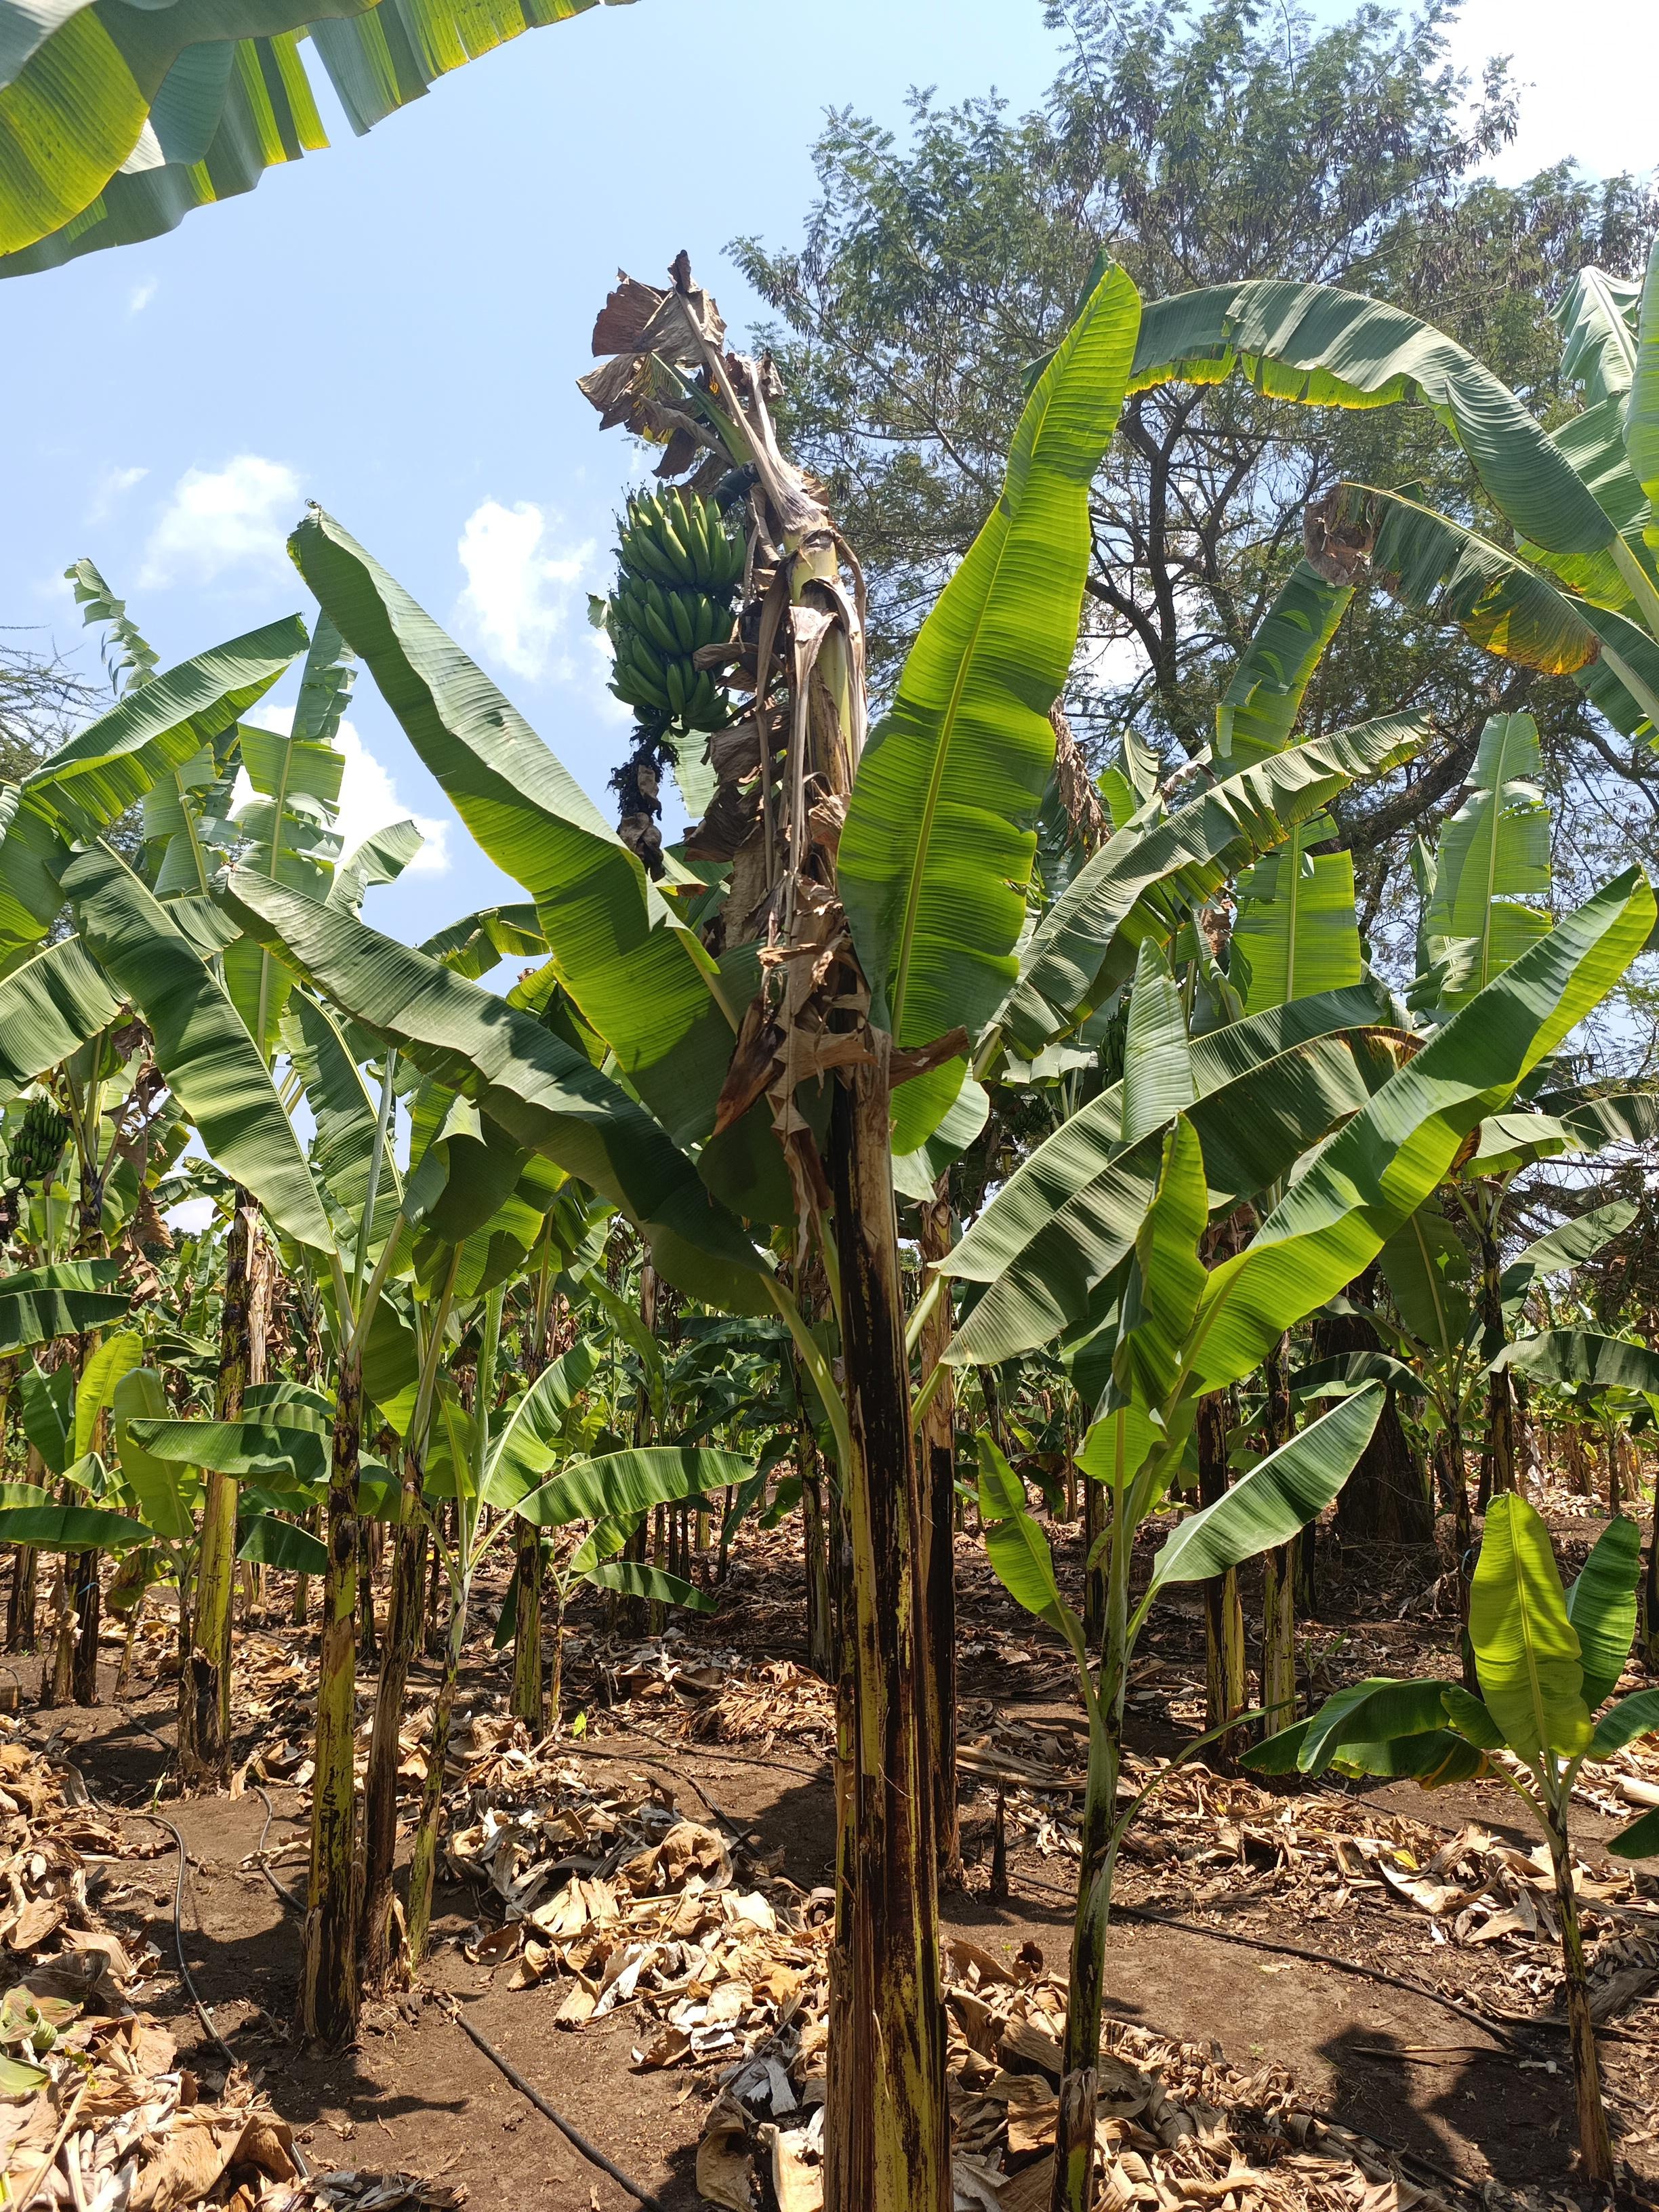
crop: banana
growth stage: maturity
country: Tanzania
